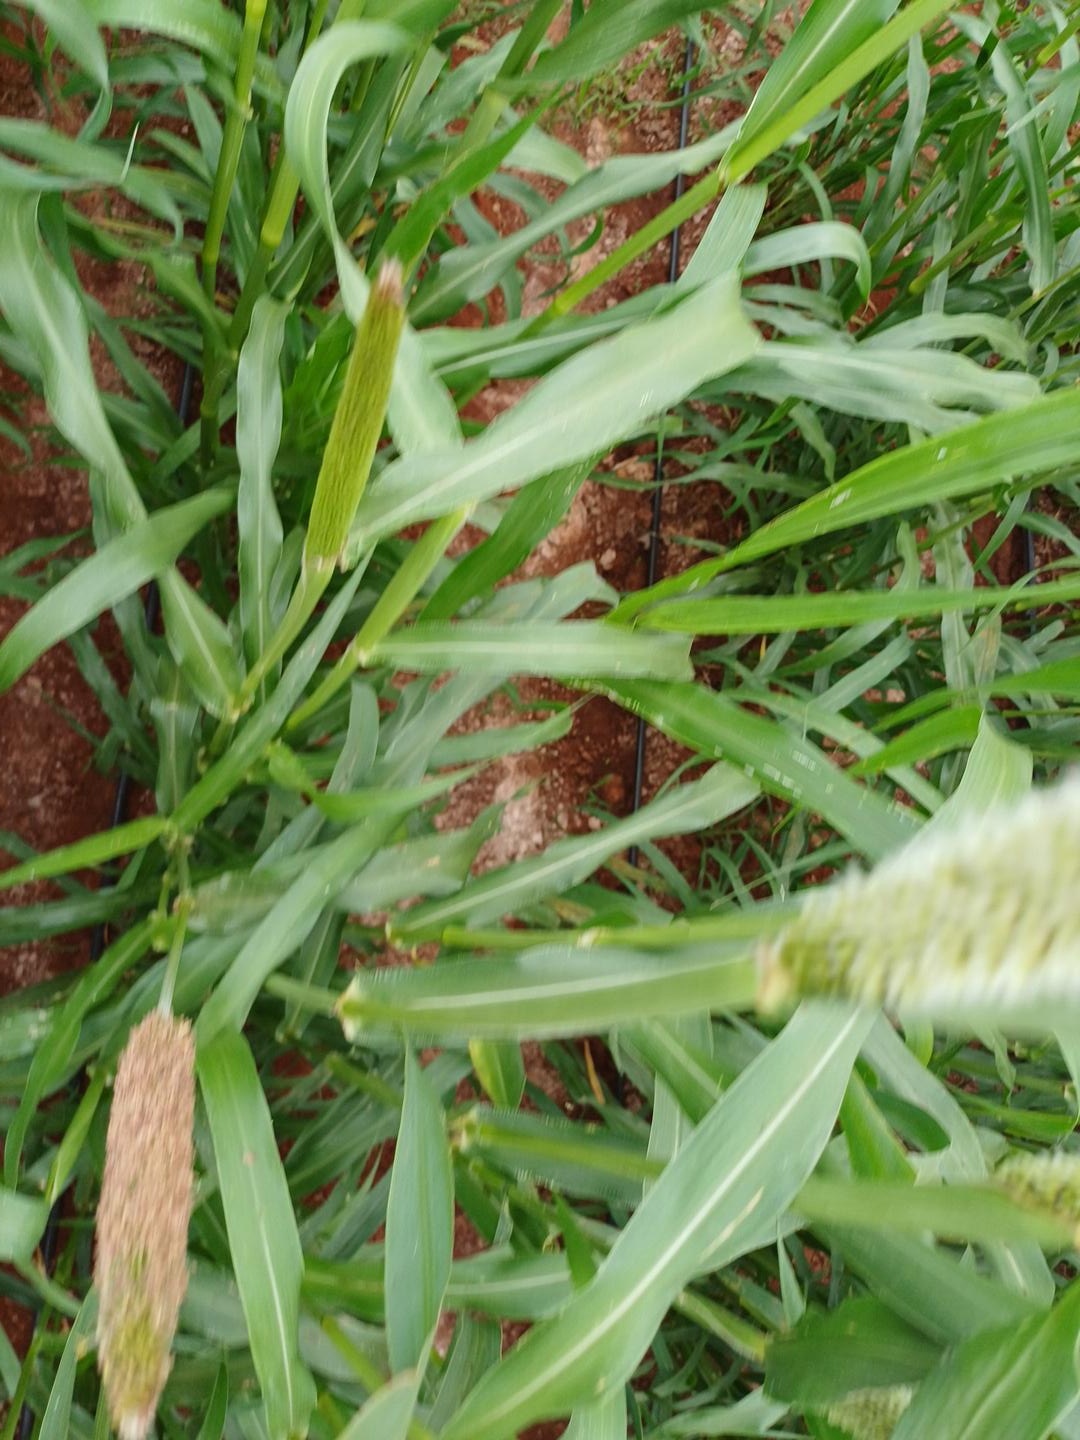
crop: pearl millet
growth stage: flowering
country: Kenya
